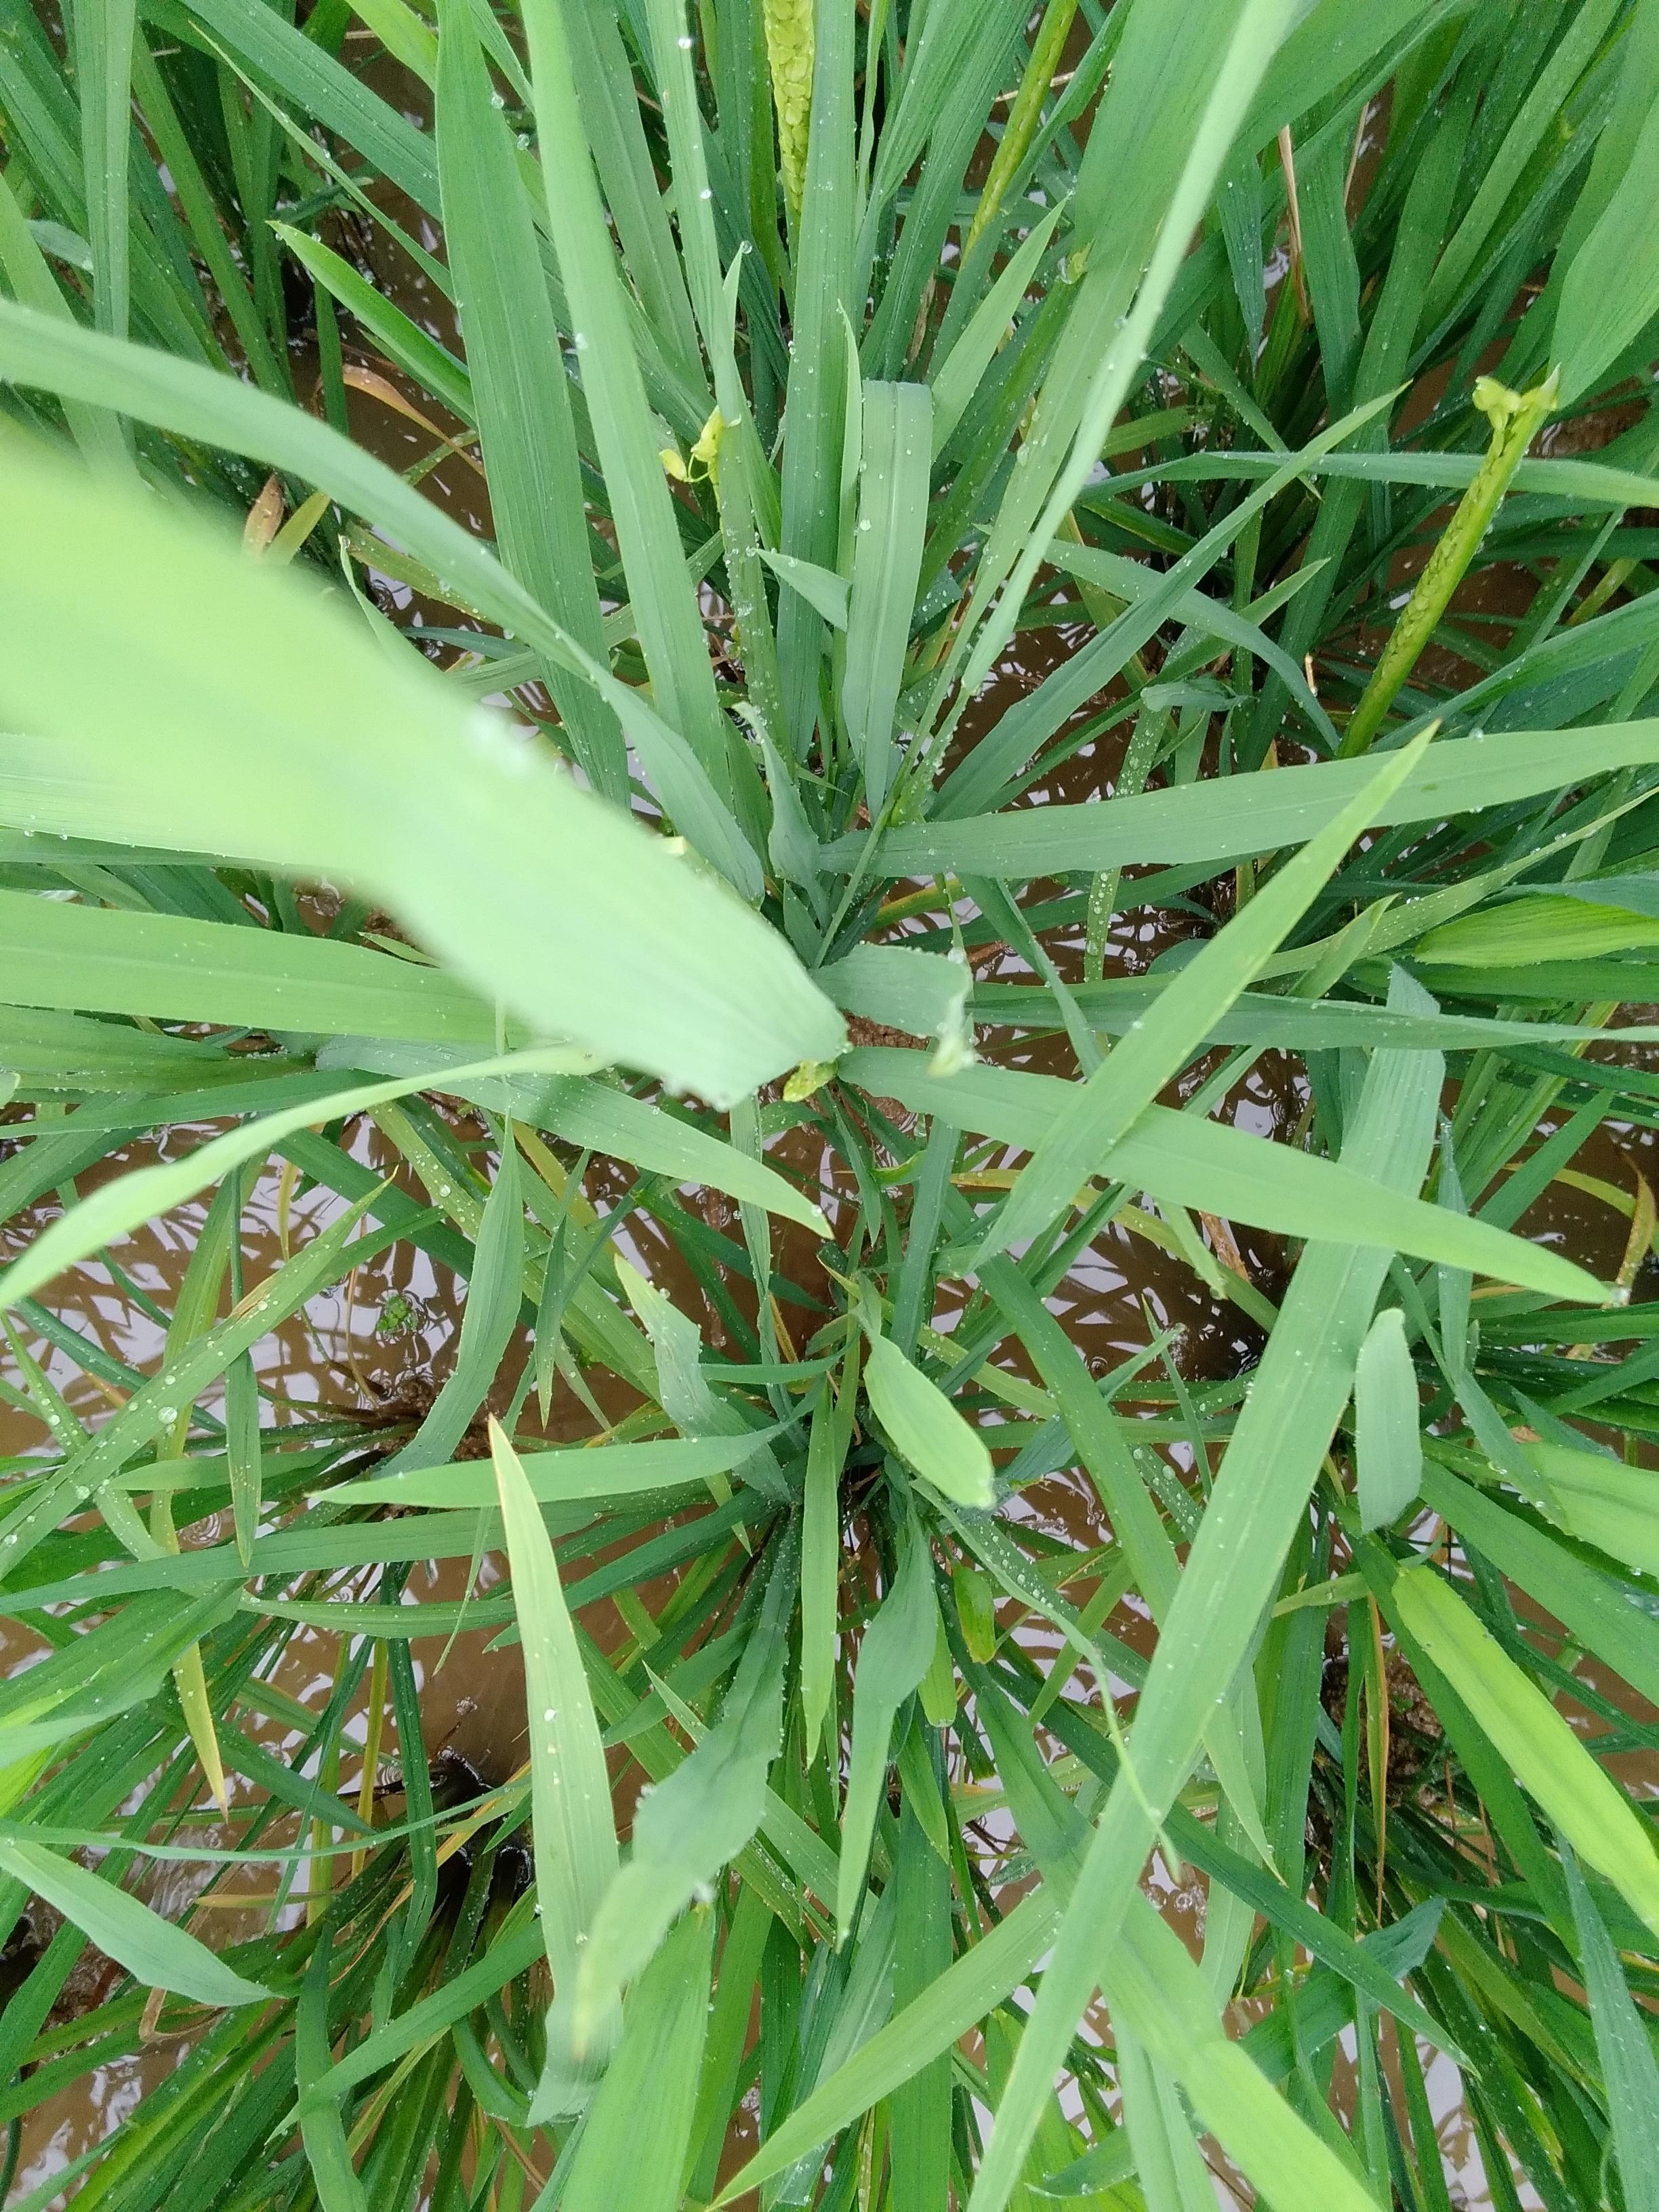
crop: rice
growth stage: initiation panicle
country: Nigeria
